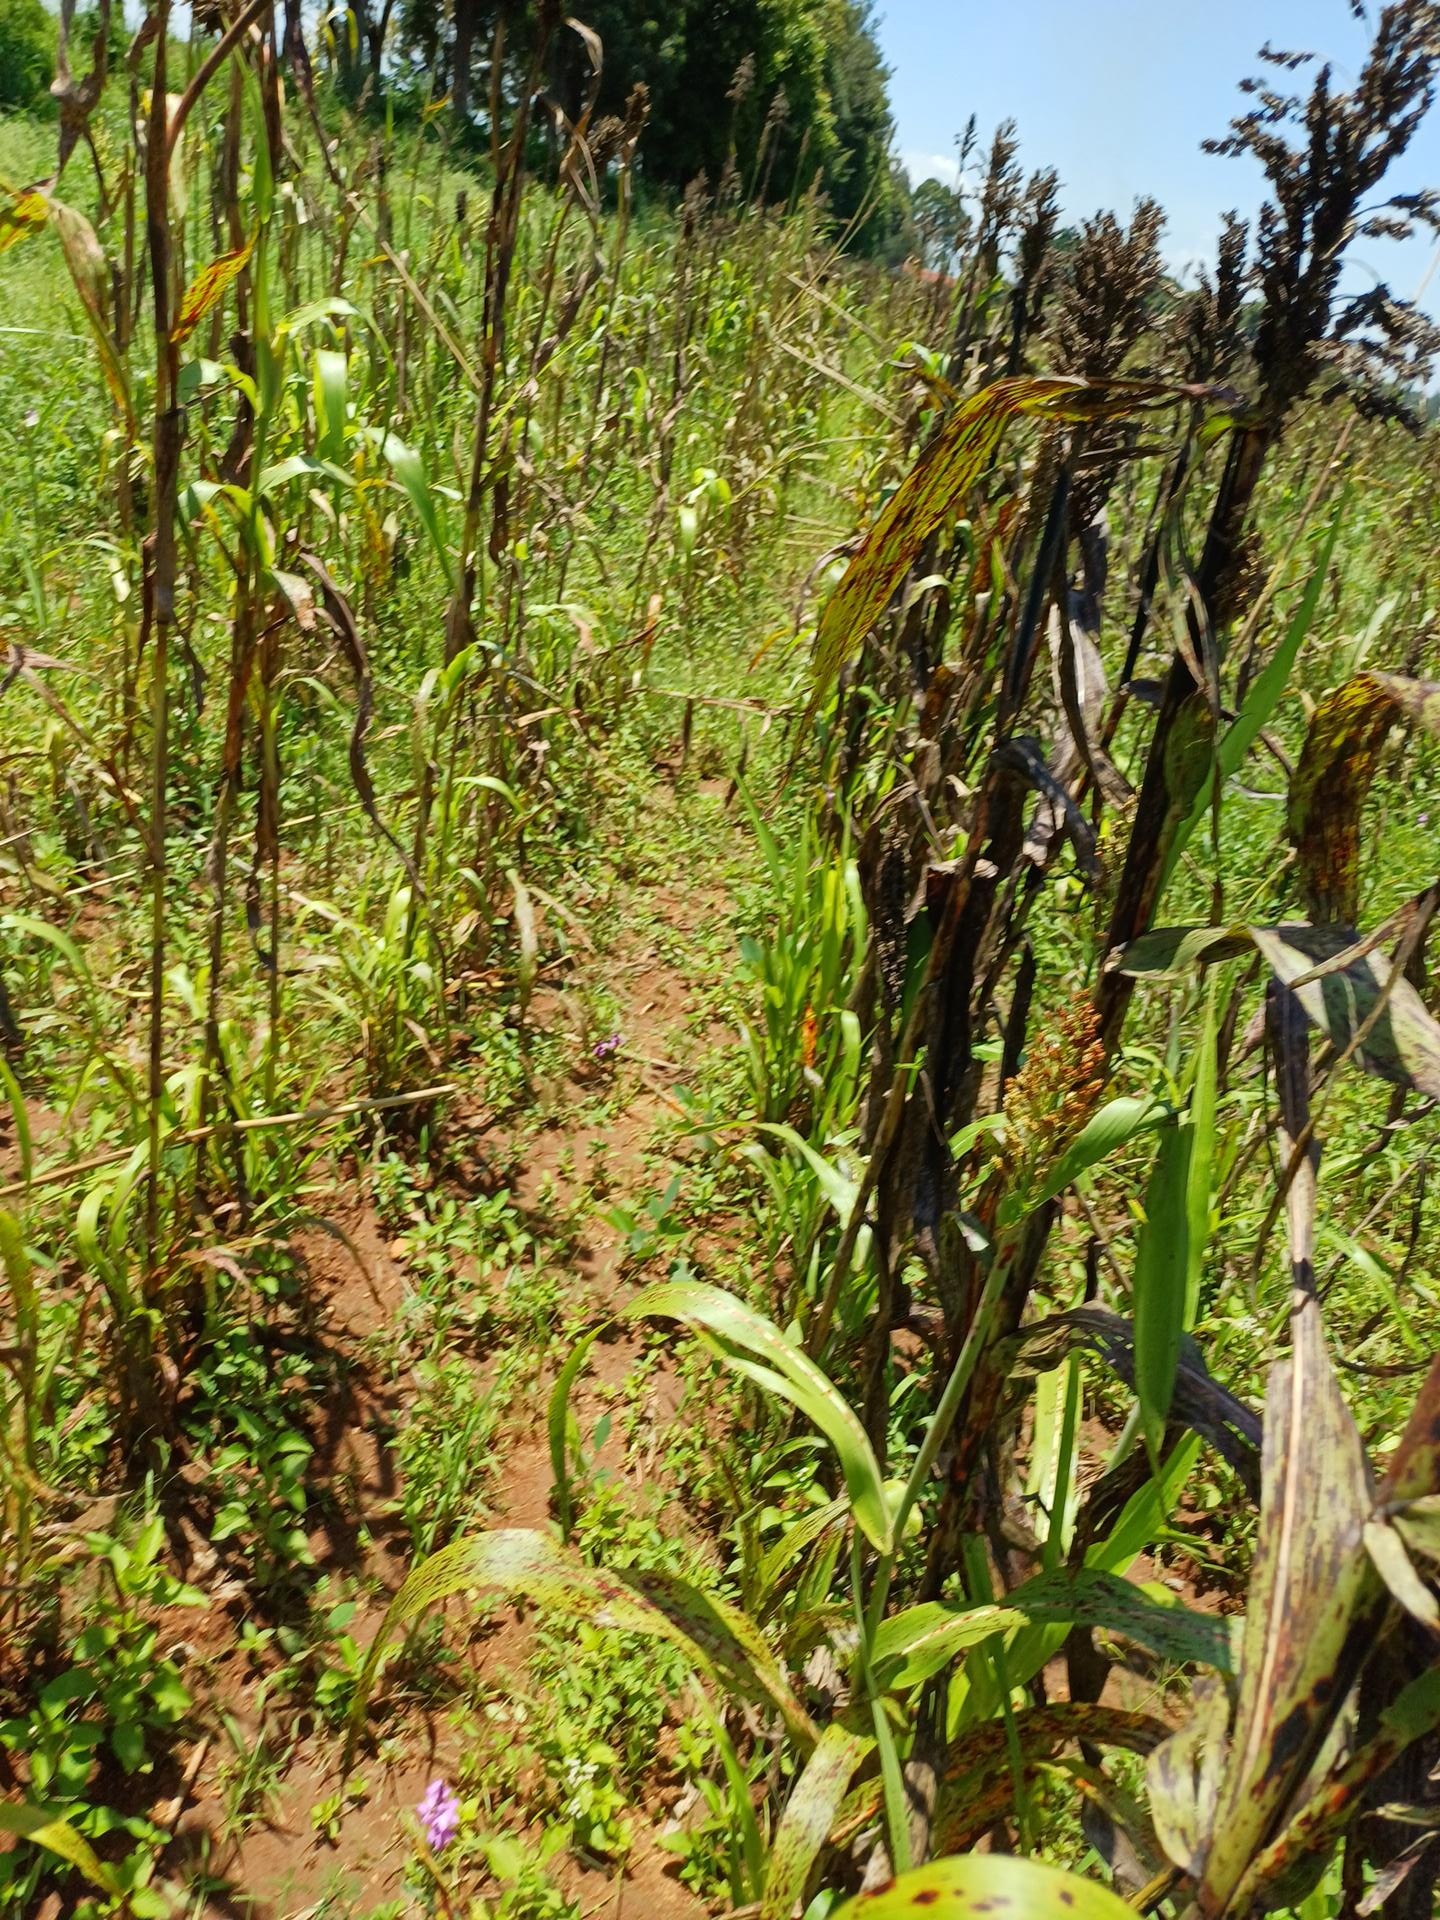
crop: sorghum
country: Kenya
